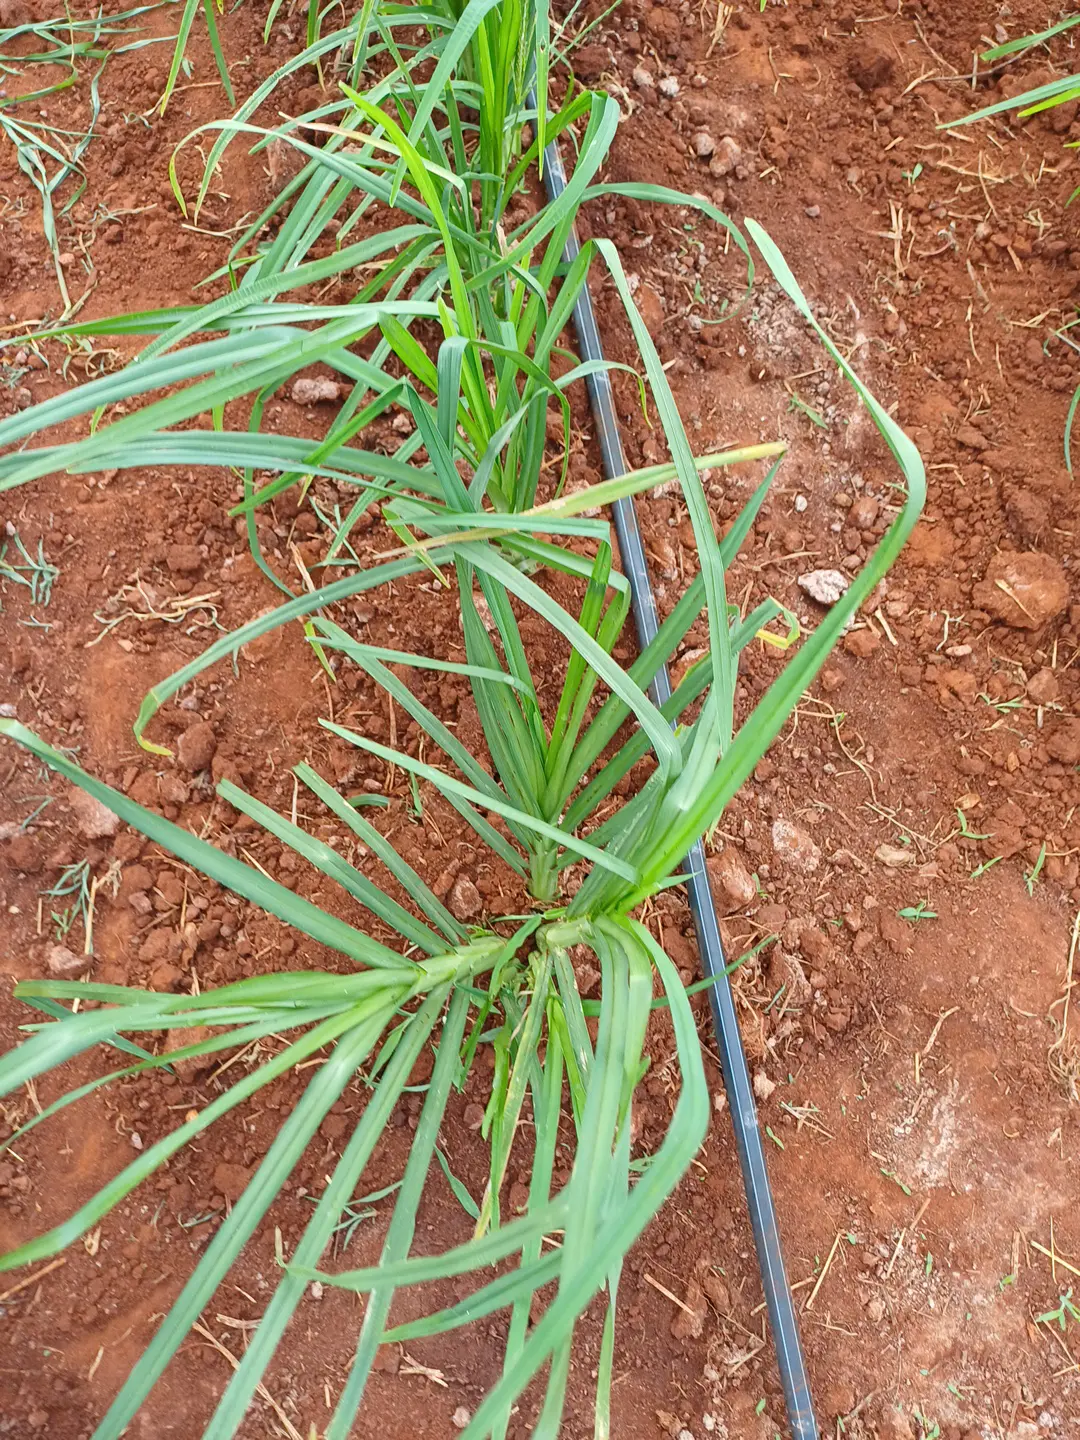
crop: finger millet
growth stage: elongation stem
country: Kenya
